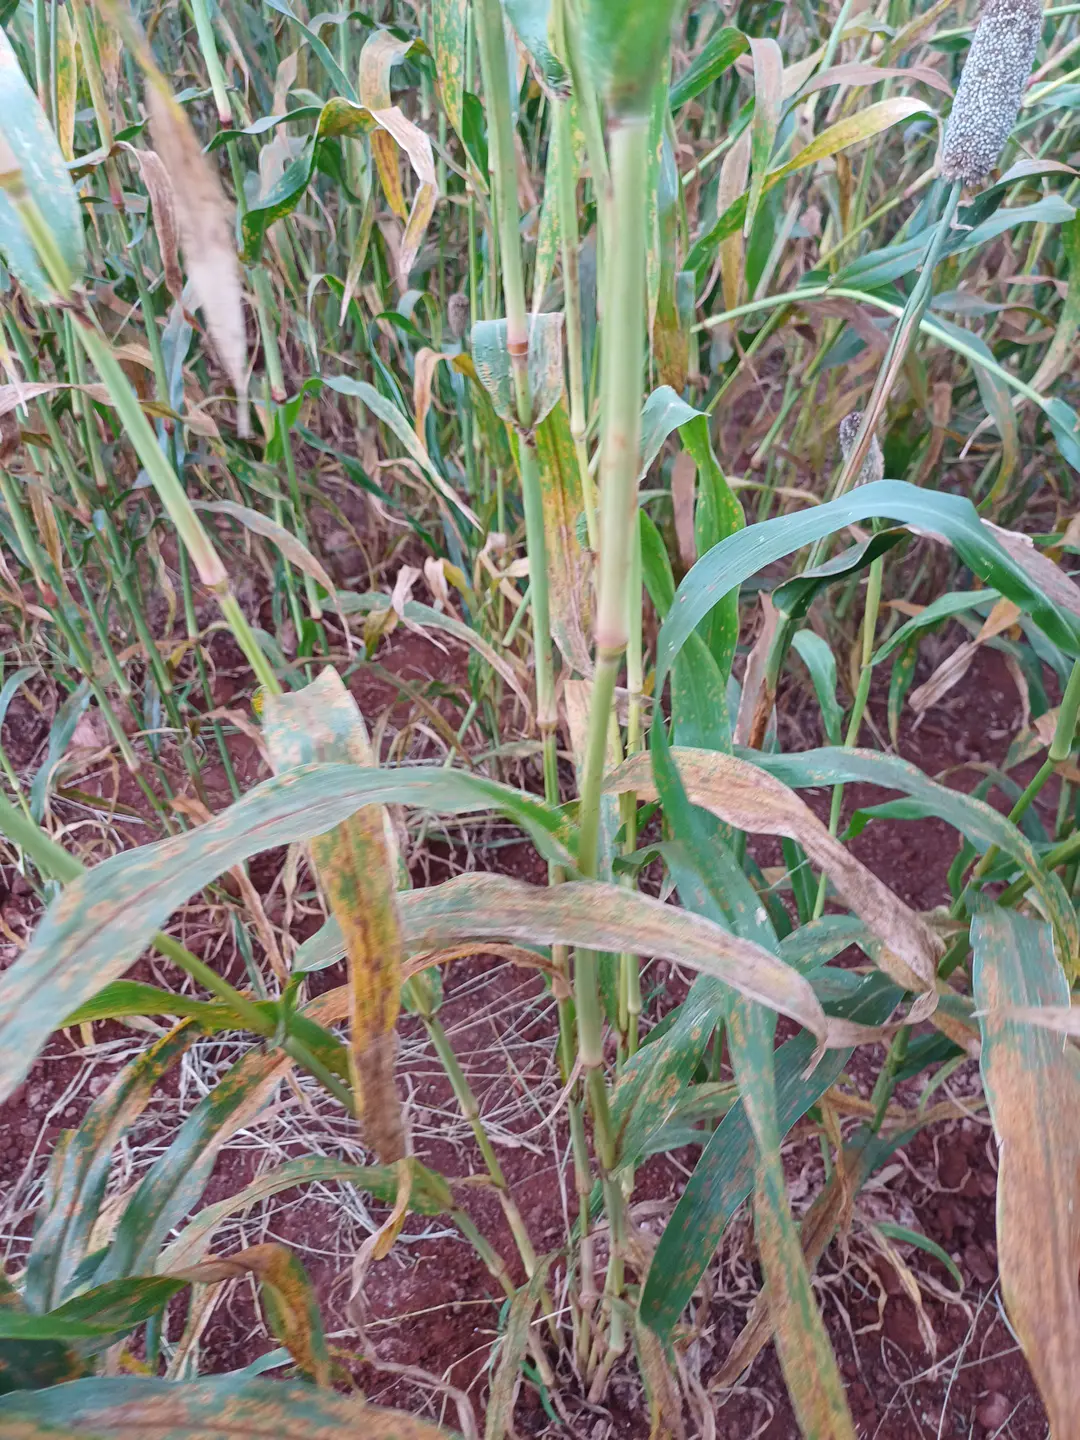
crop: pearl millet
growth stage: filling grain
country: Kenya
